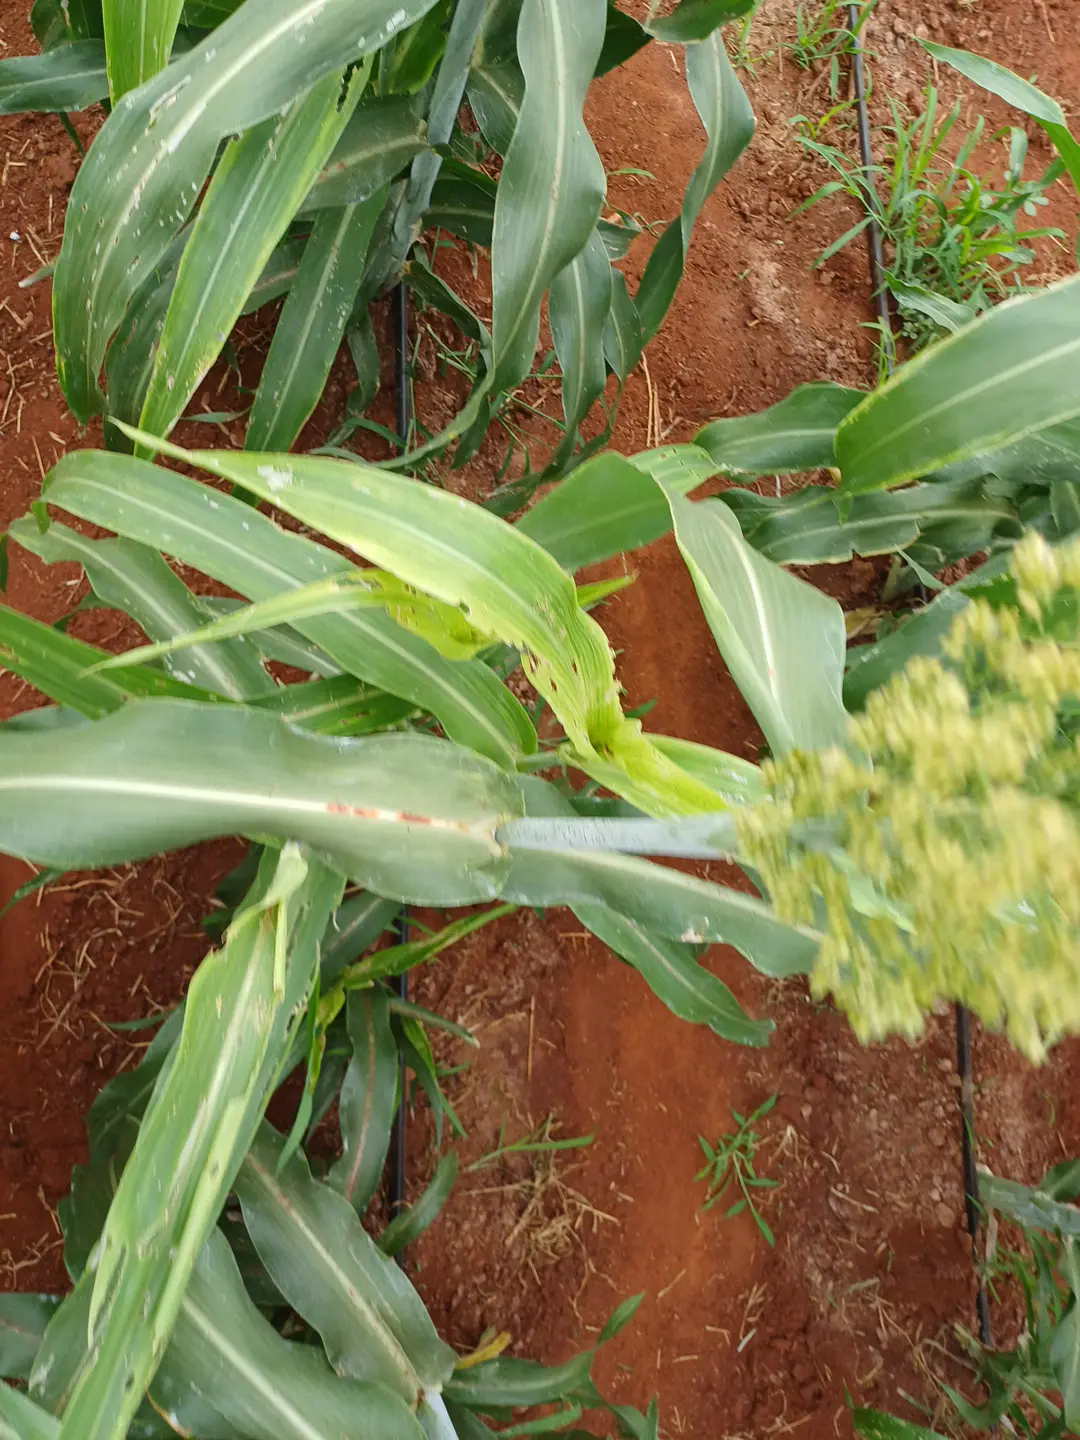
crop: sorghum
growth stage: flowering
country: Kenya
